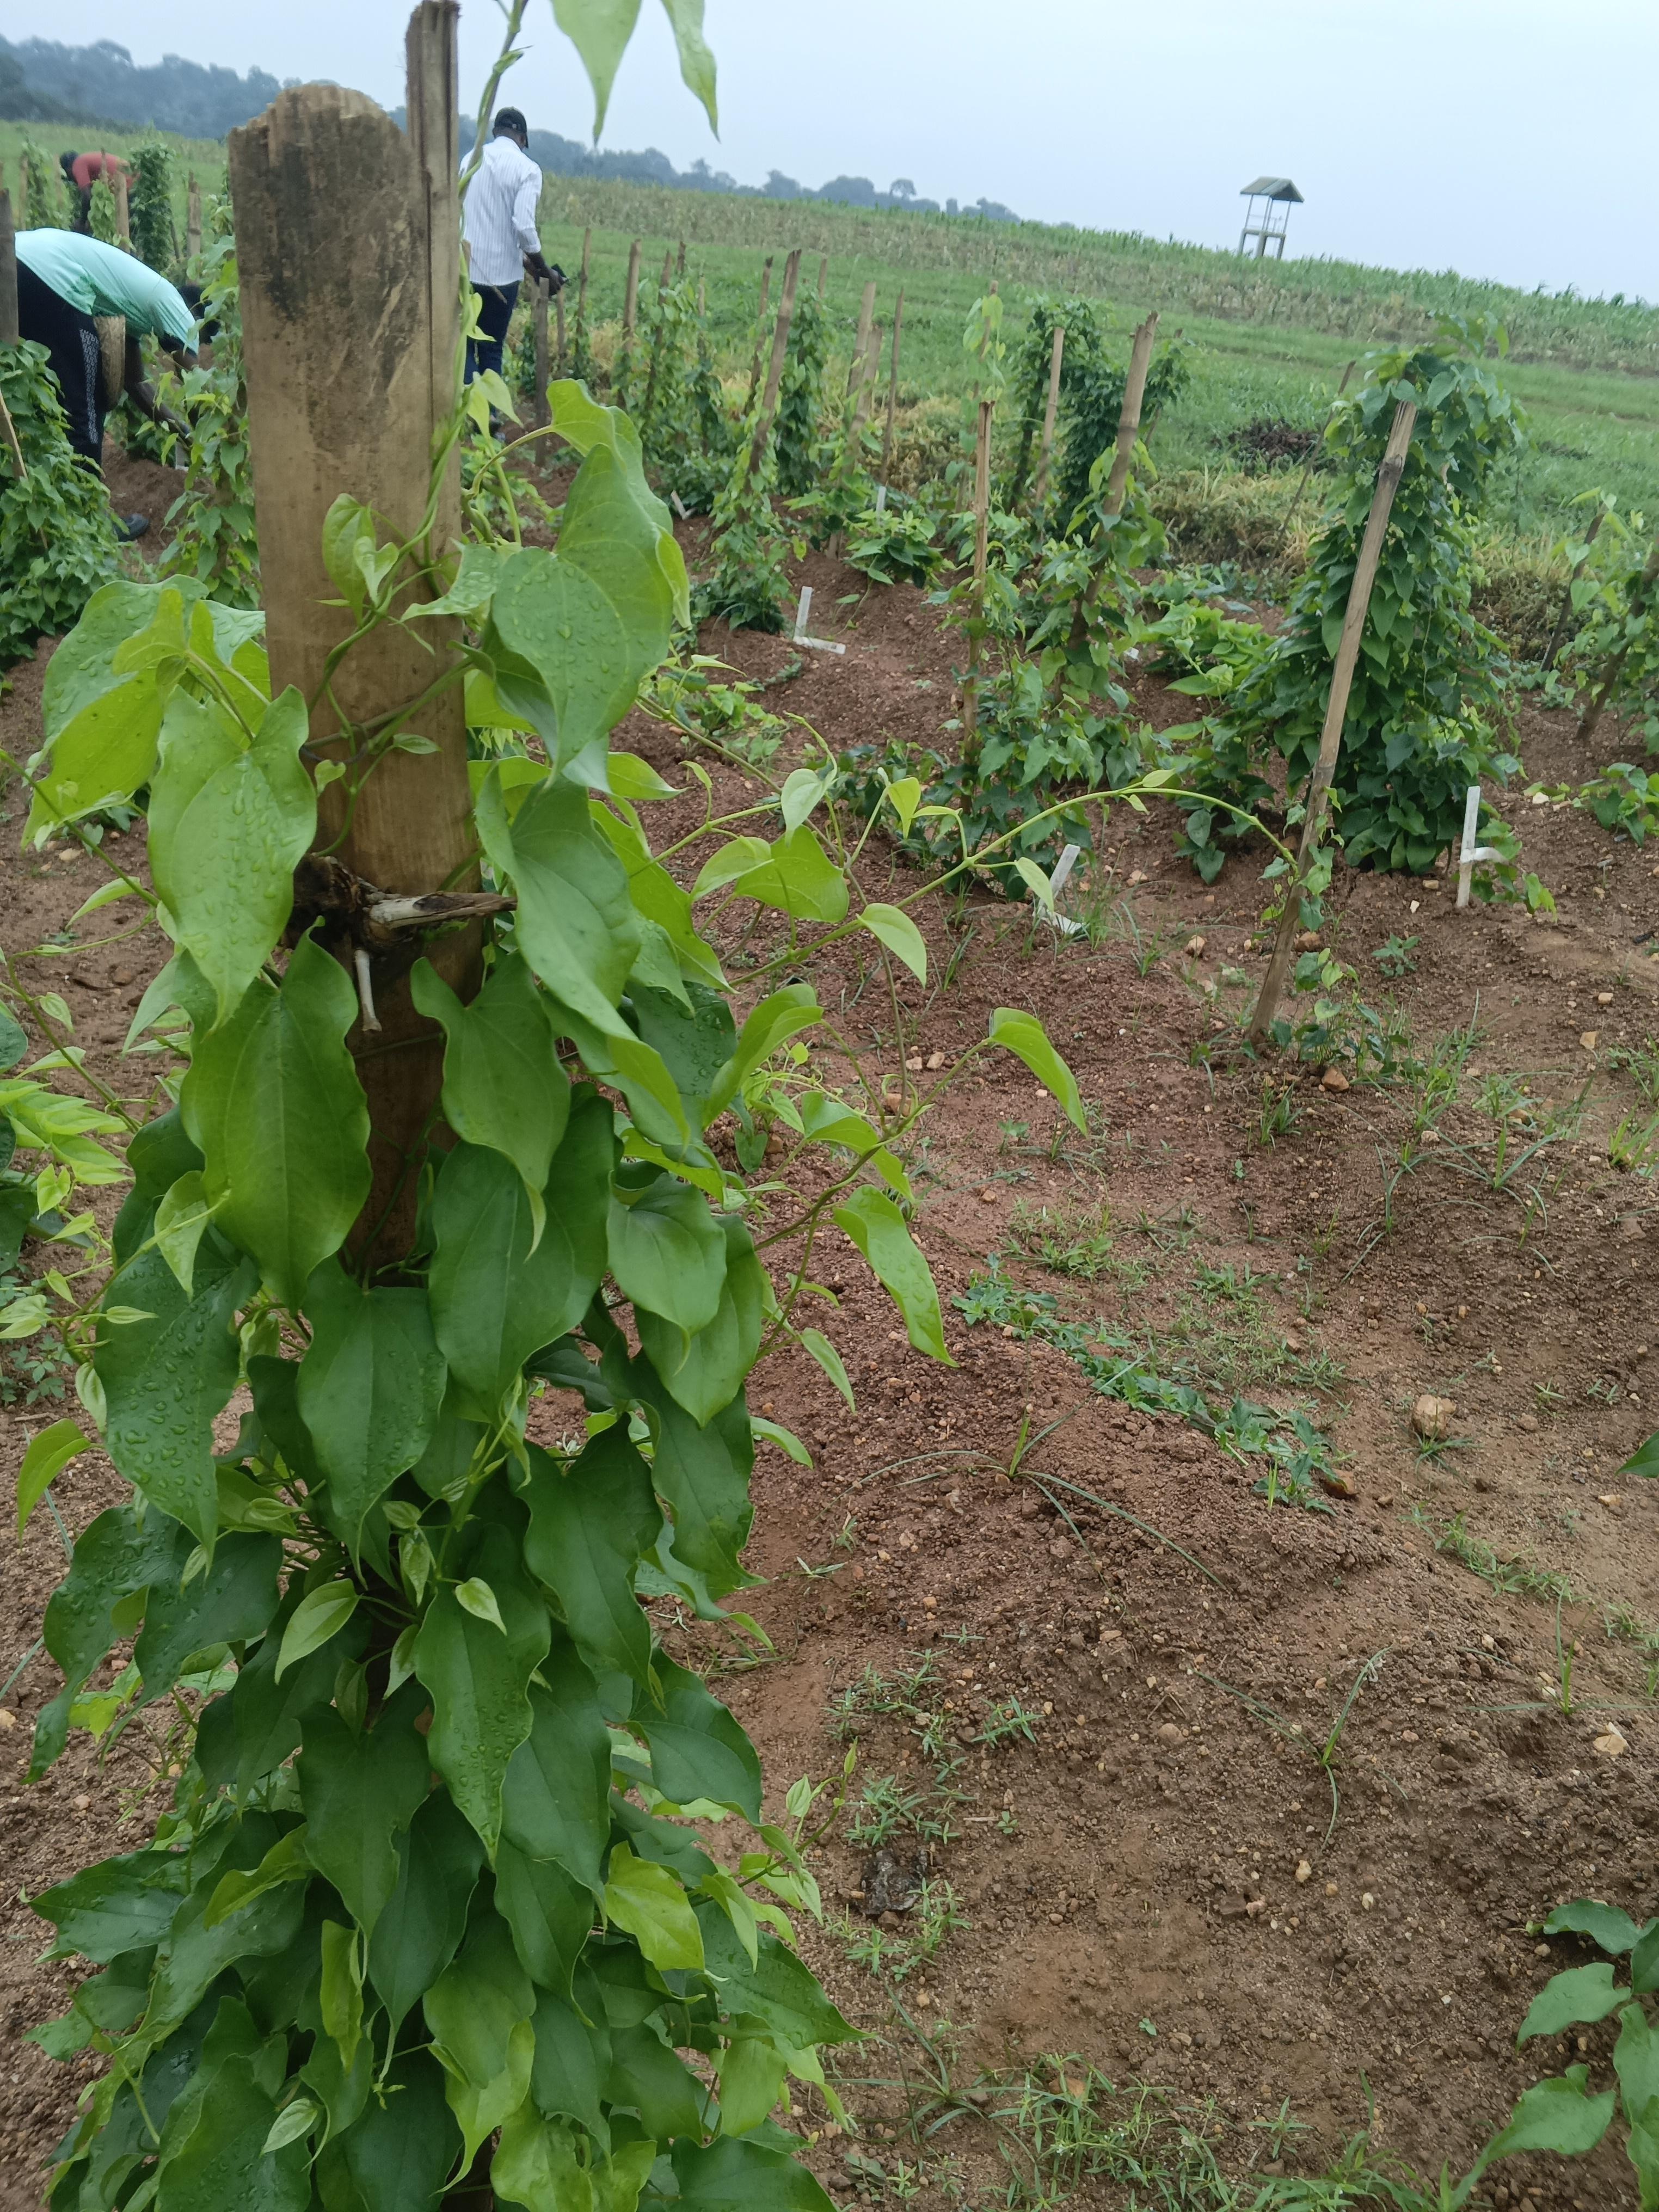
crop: yam
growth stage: vegetative
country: Nigeria
